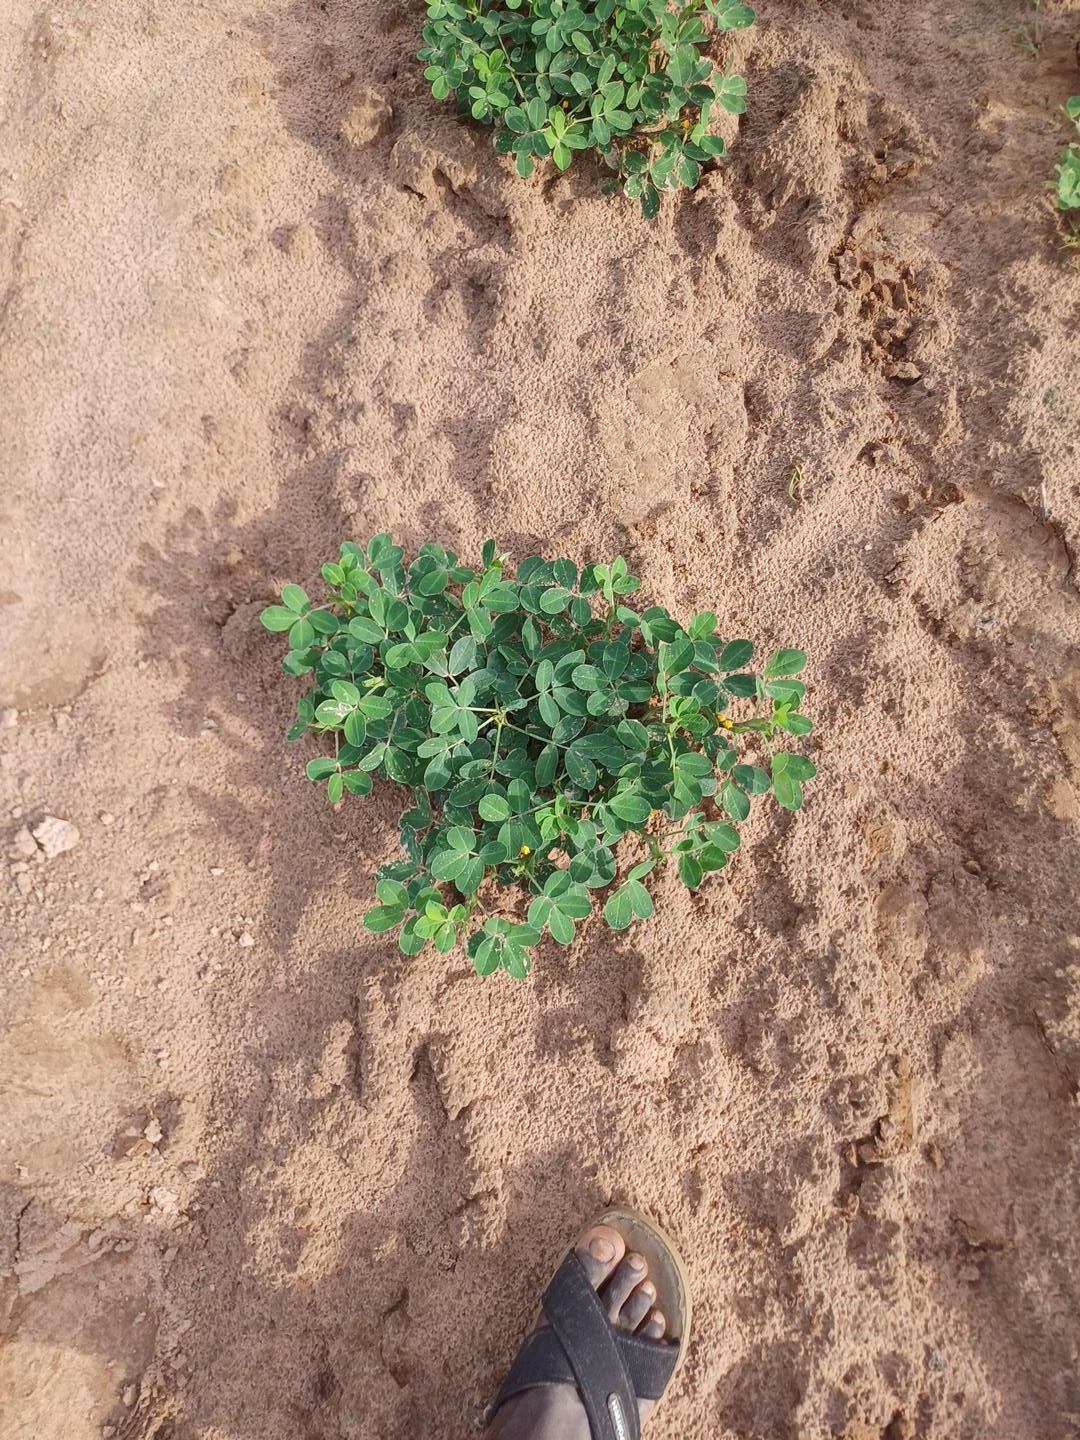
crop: groundnut
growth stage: flowering
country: Senegal
